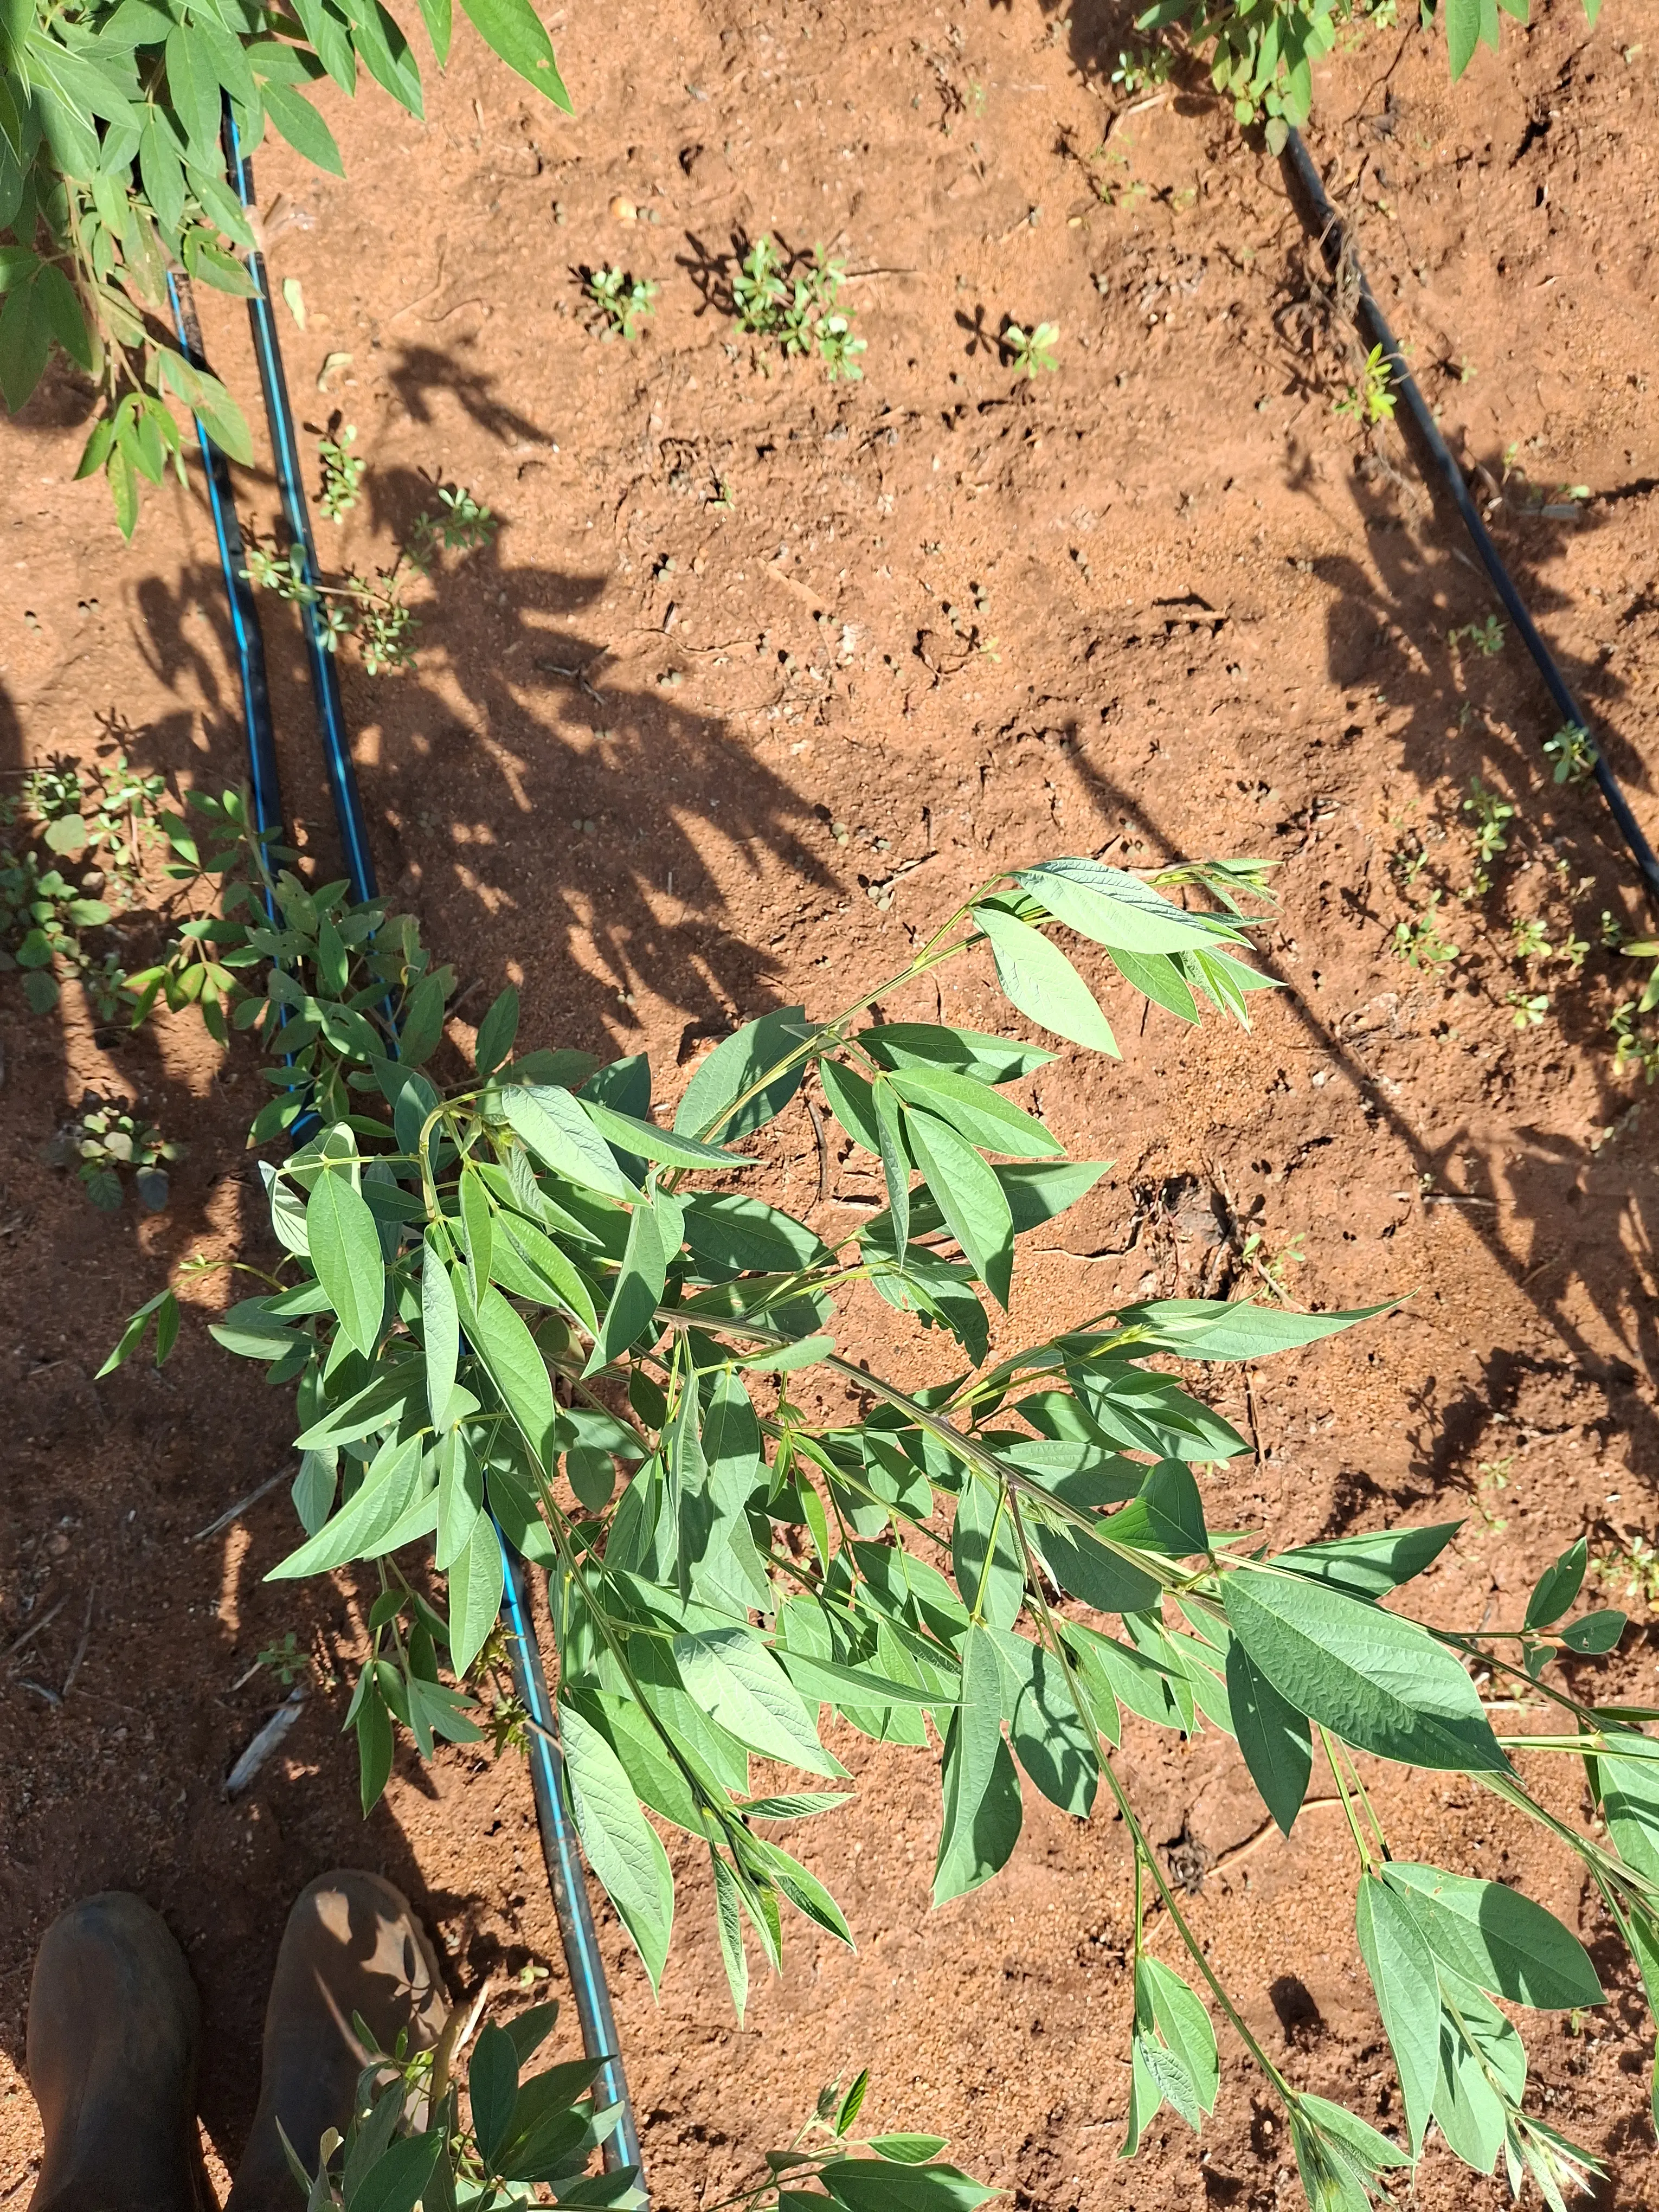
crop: pigeonpea
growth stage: vegetative
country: Kenya
